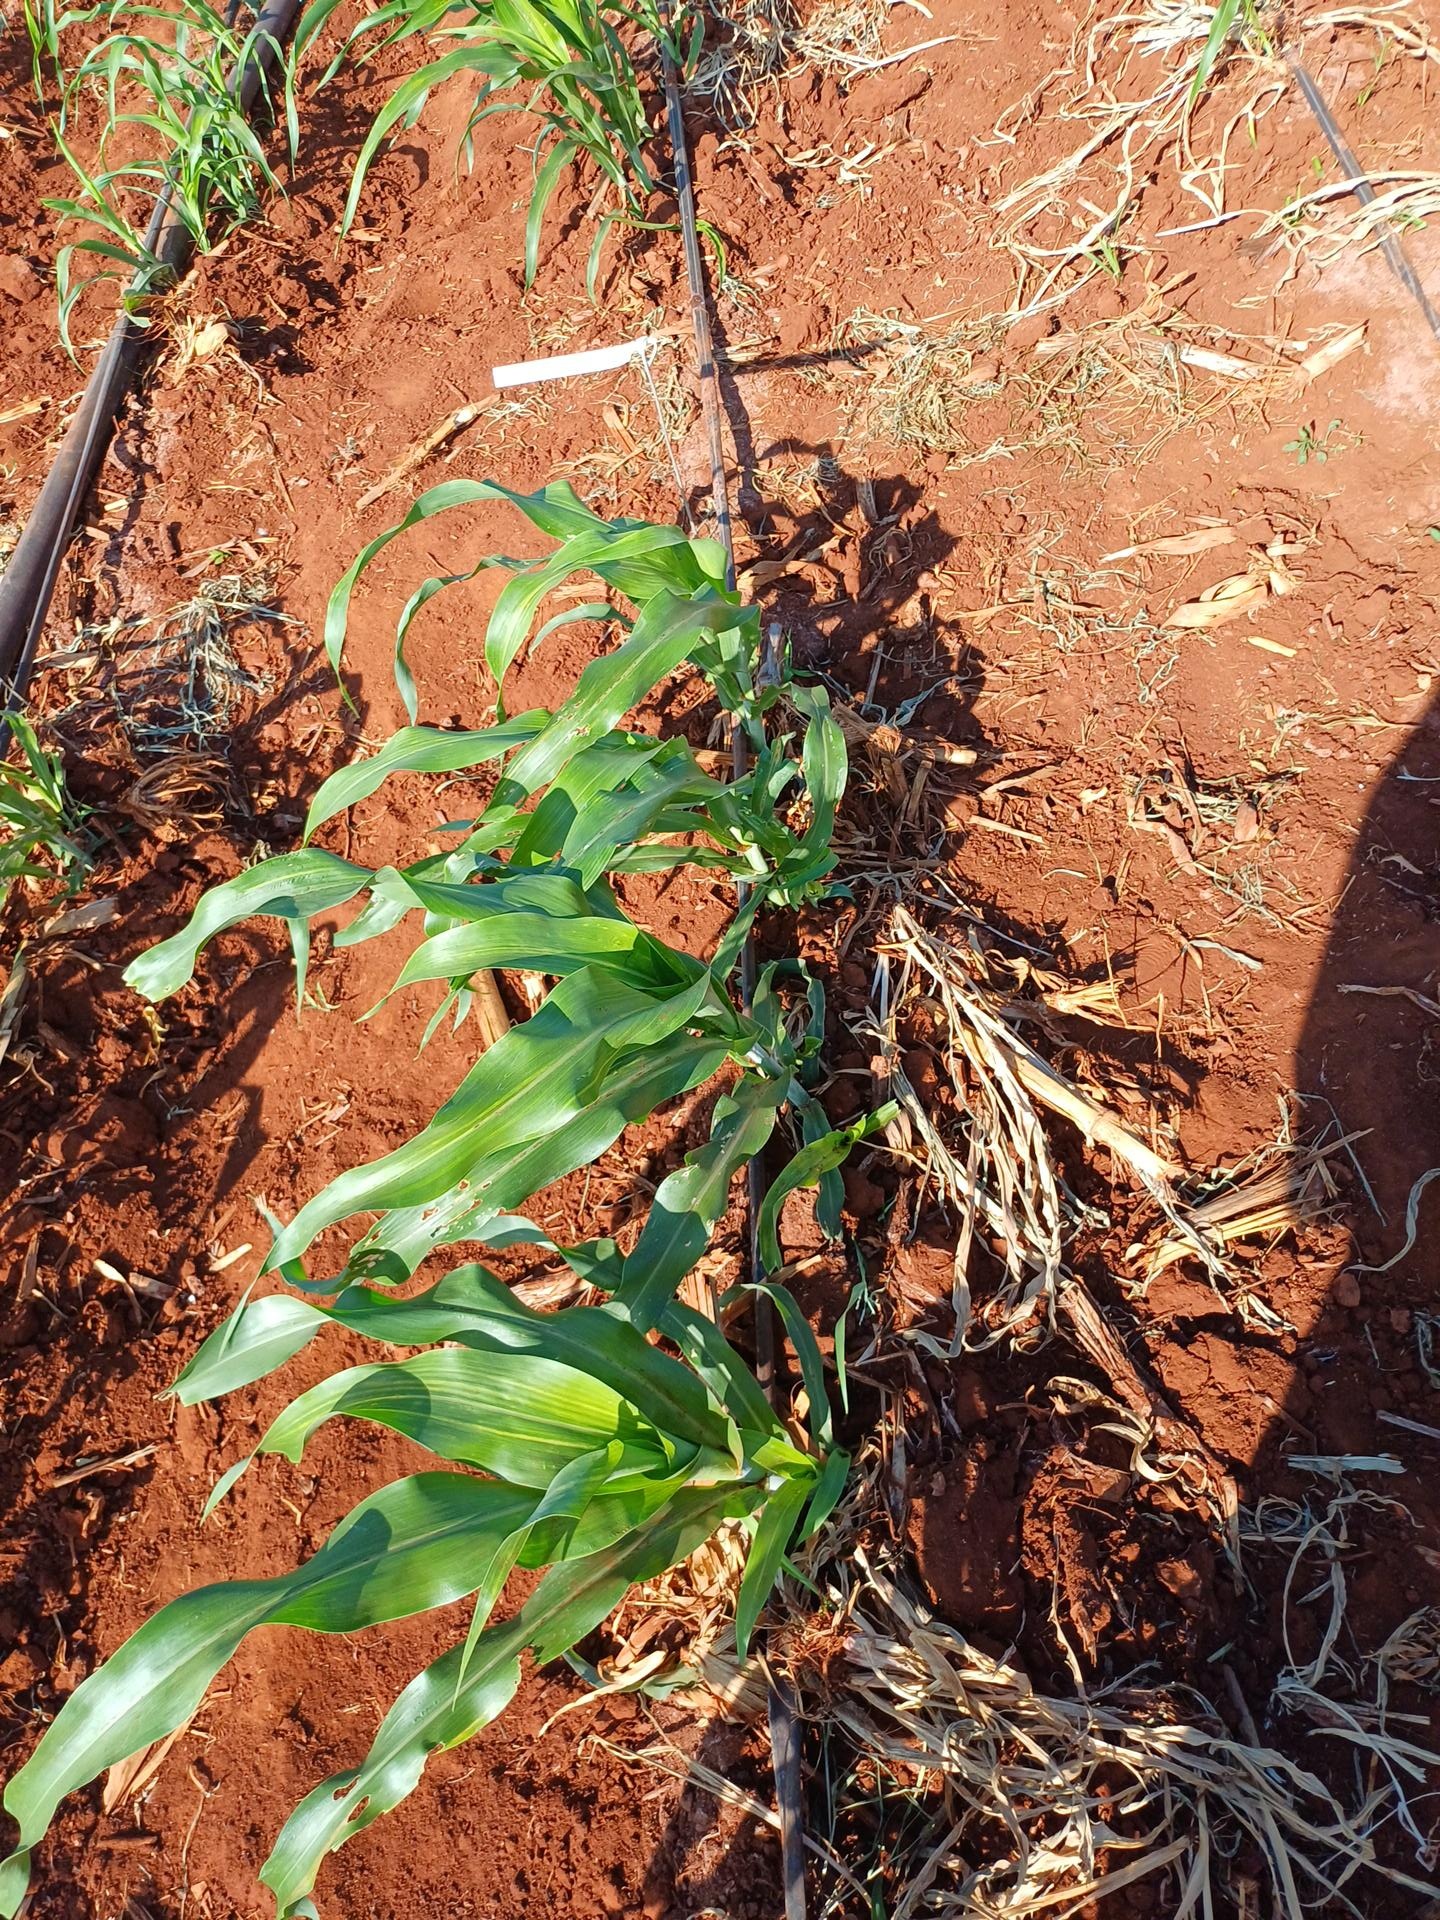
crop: sorghum
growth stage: vegetative
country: Kenya
